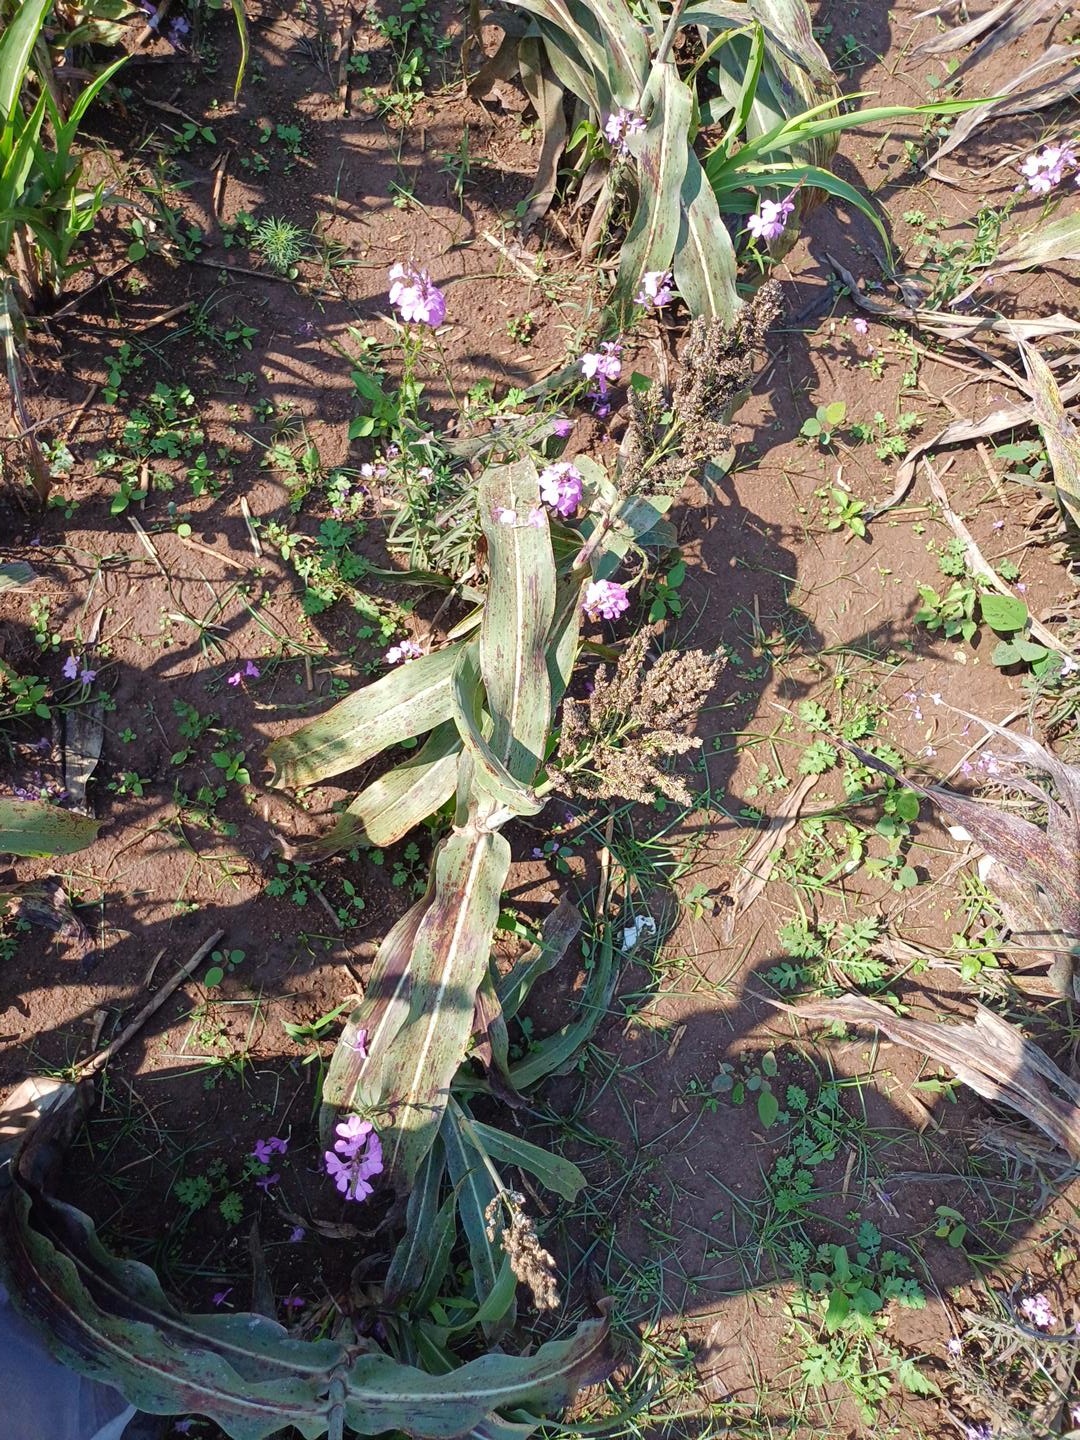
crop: sorghum
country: Kenya
